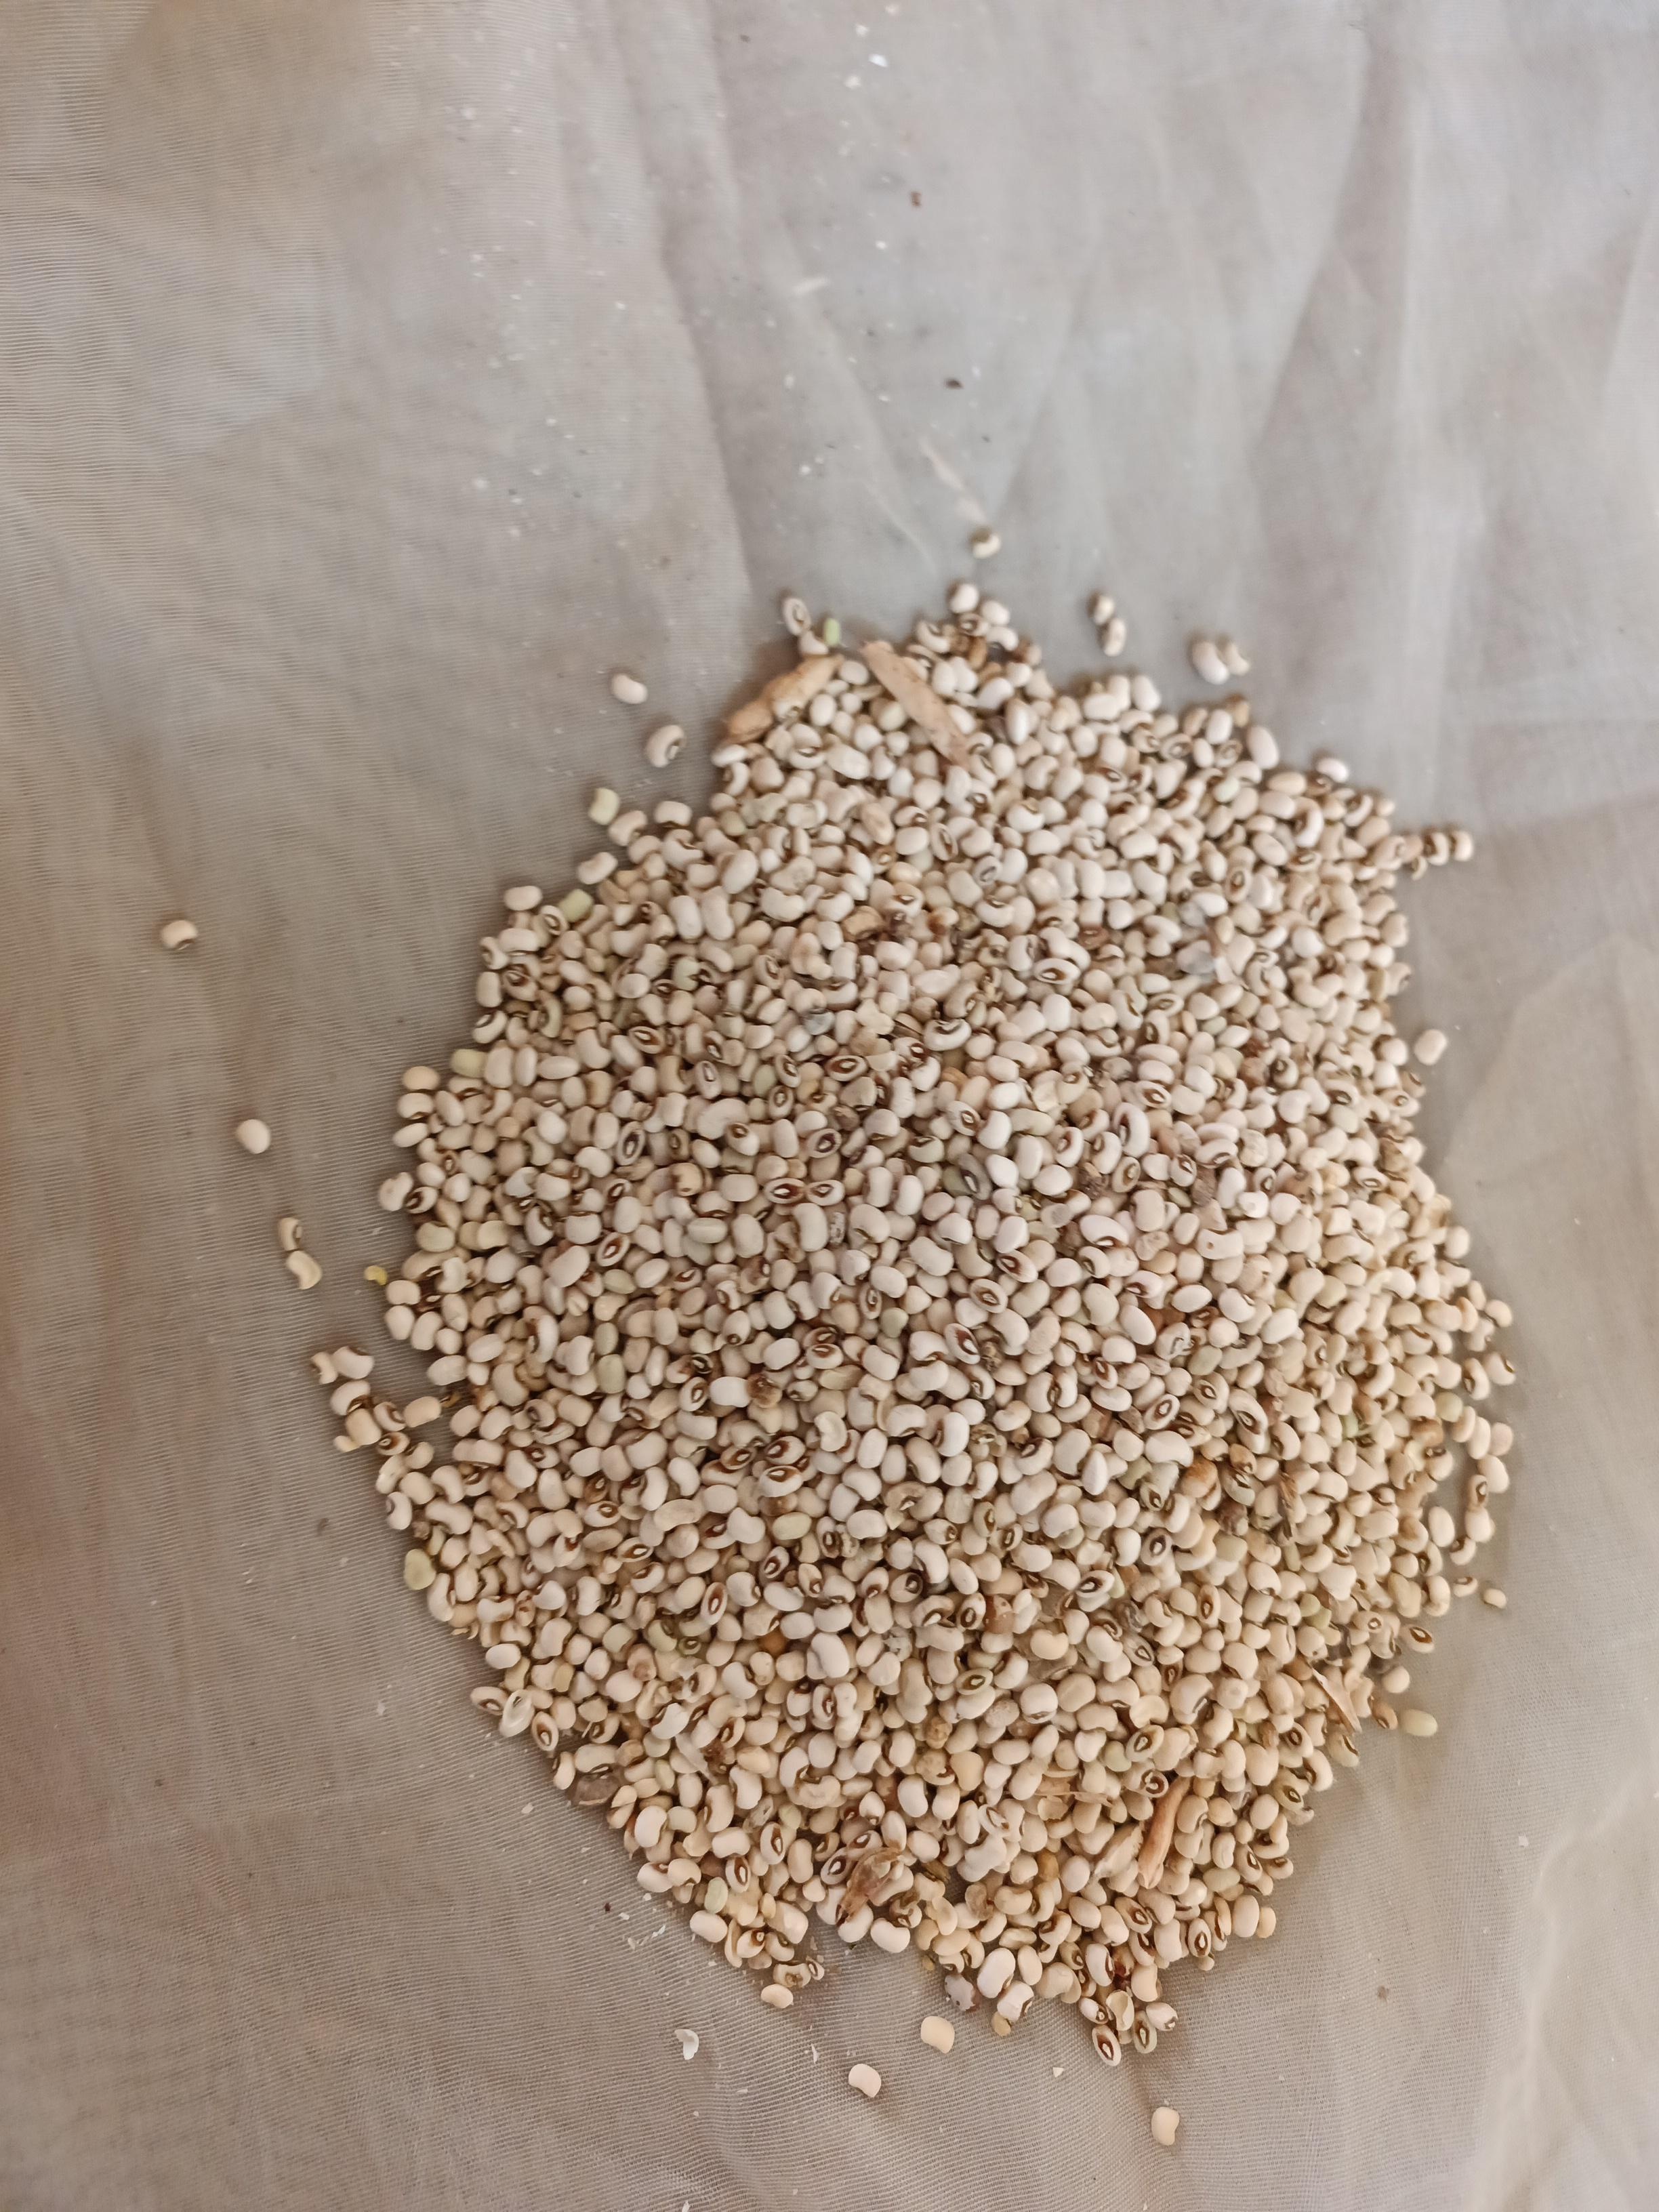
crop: cowpea
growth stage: harvest
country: Nigeria
